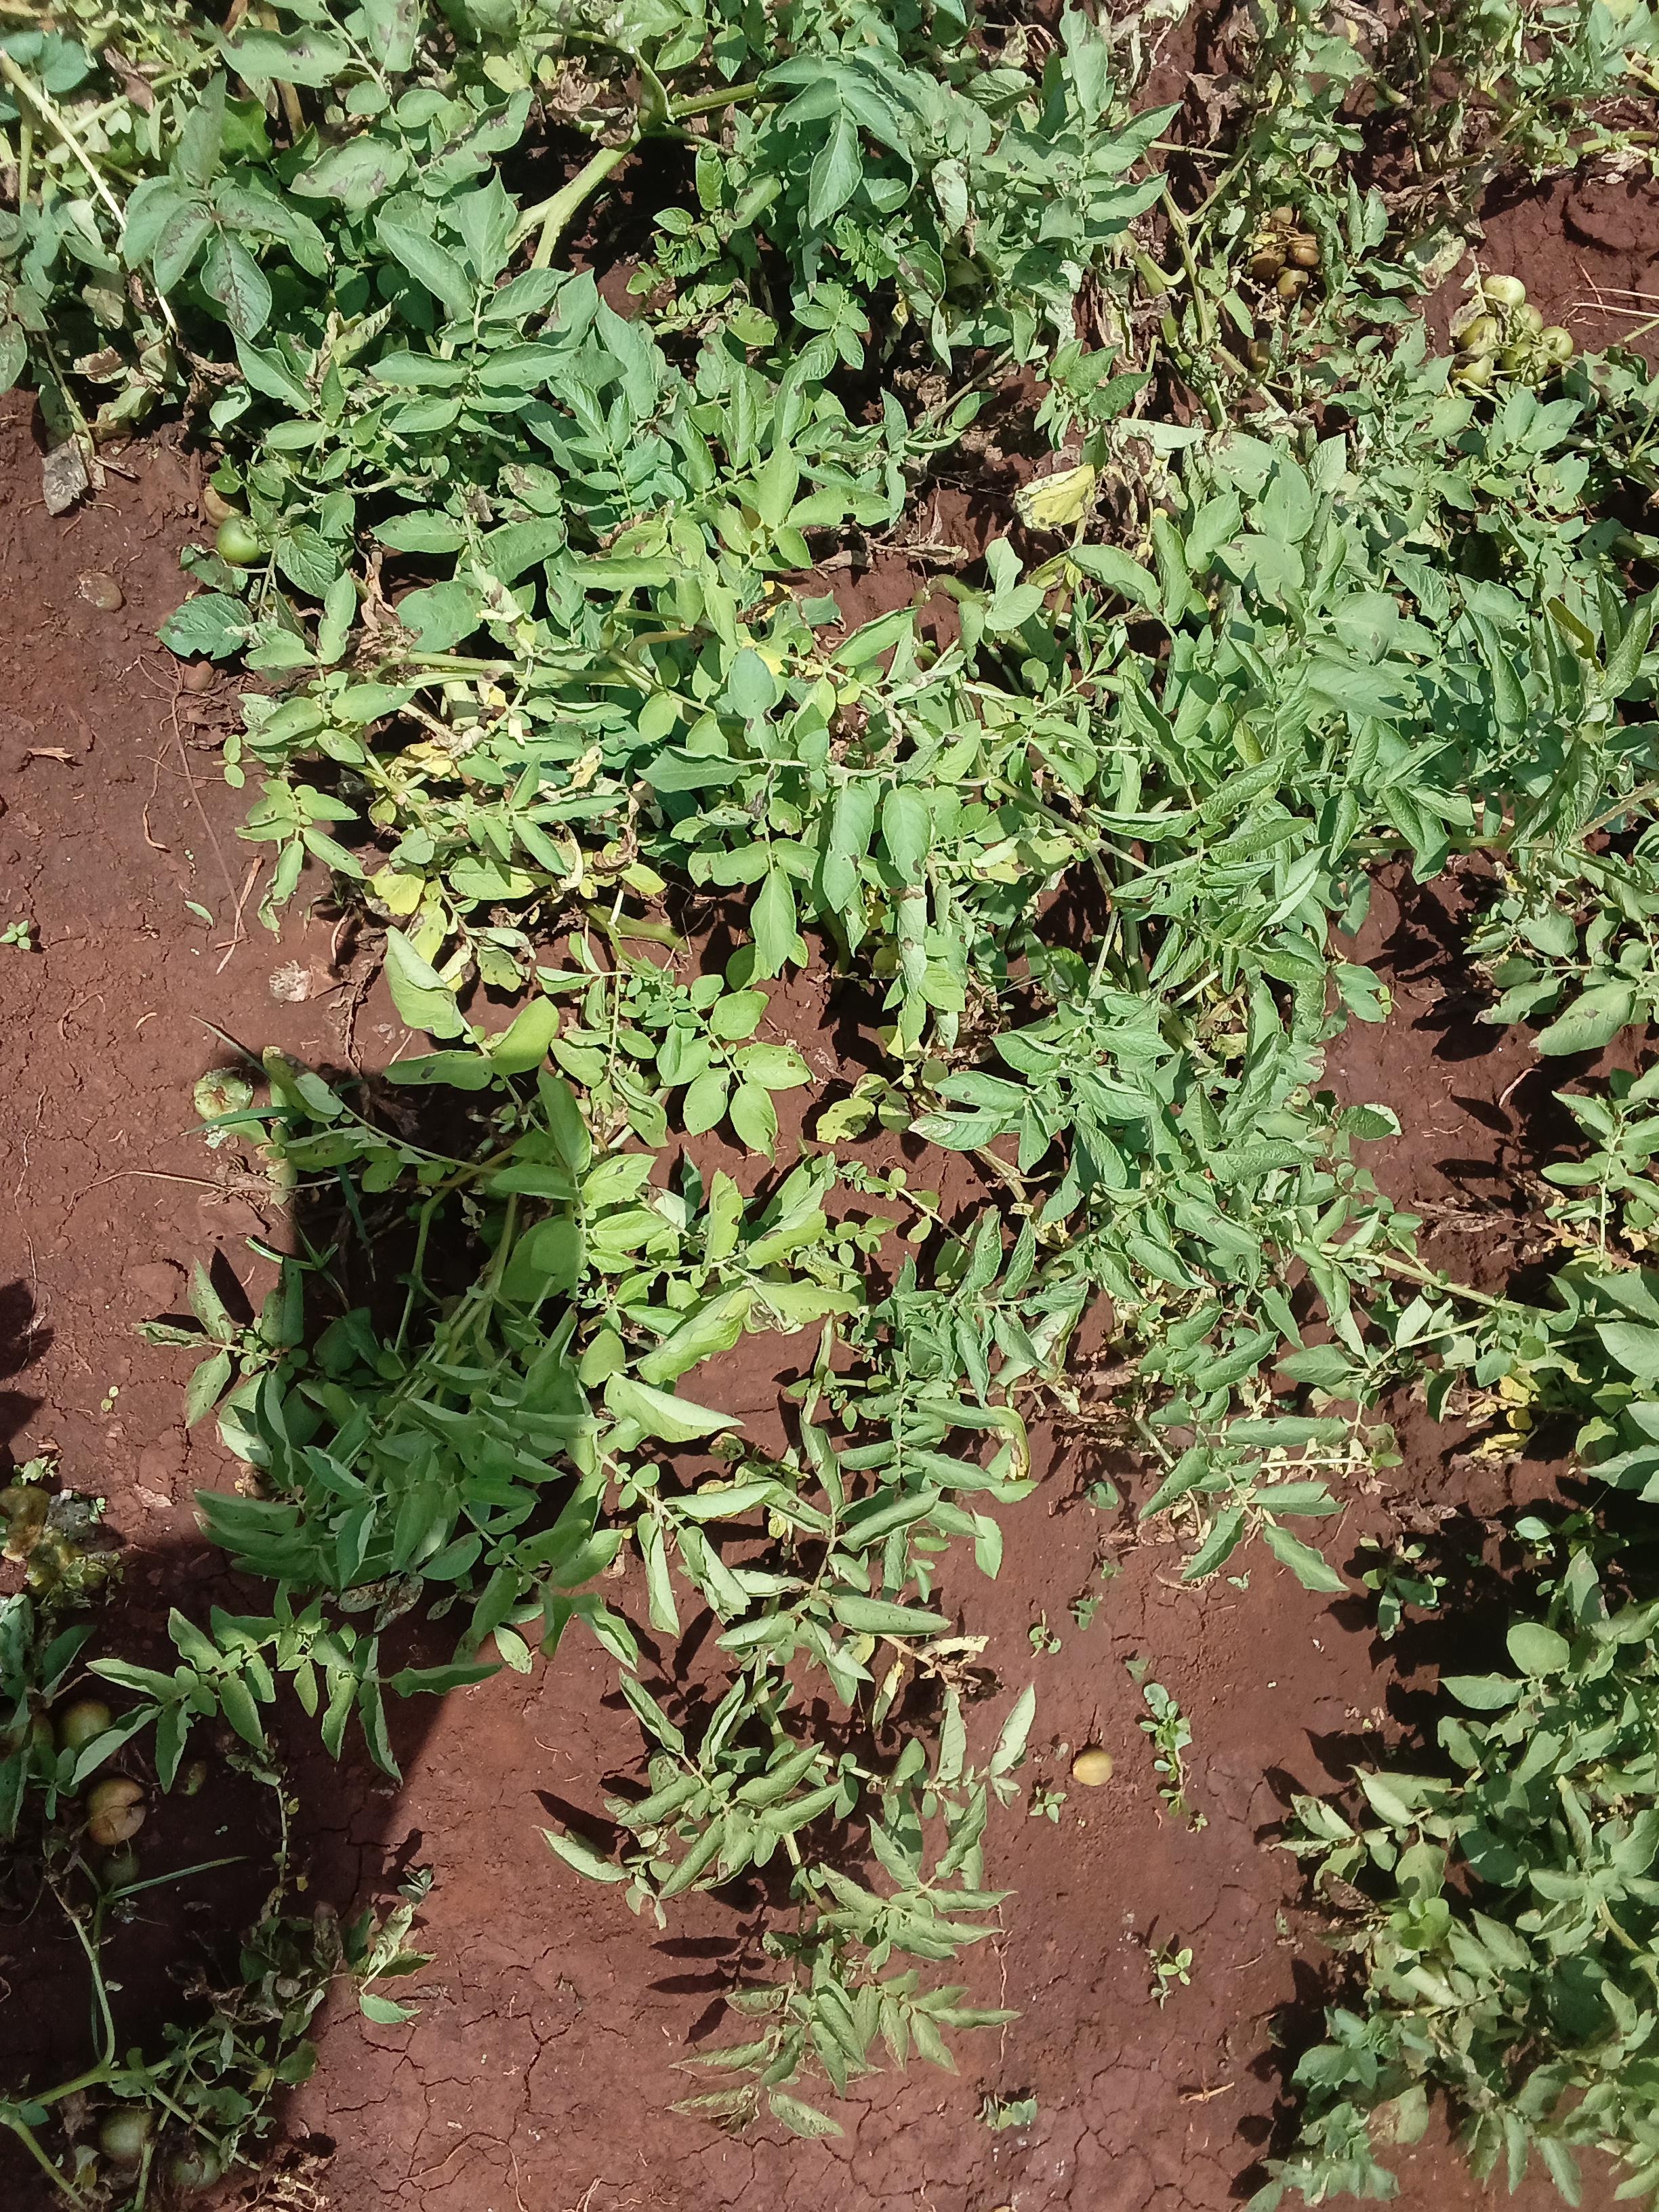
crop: potato
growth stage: harvest maturity
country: Kenya
